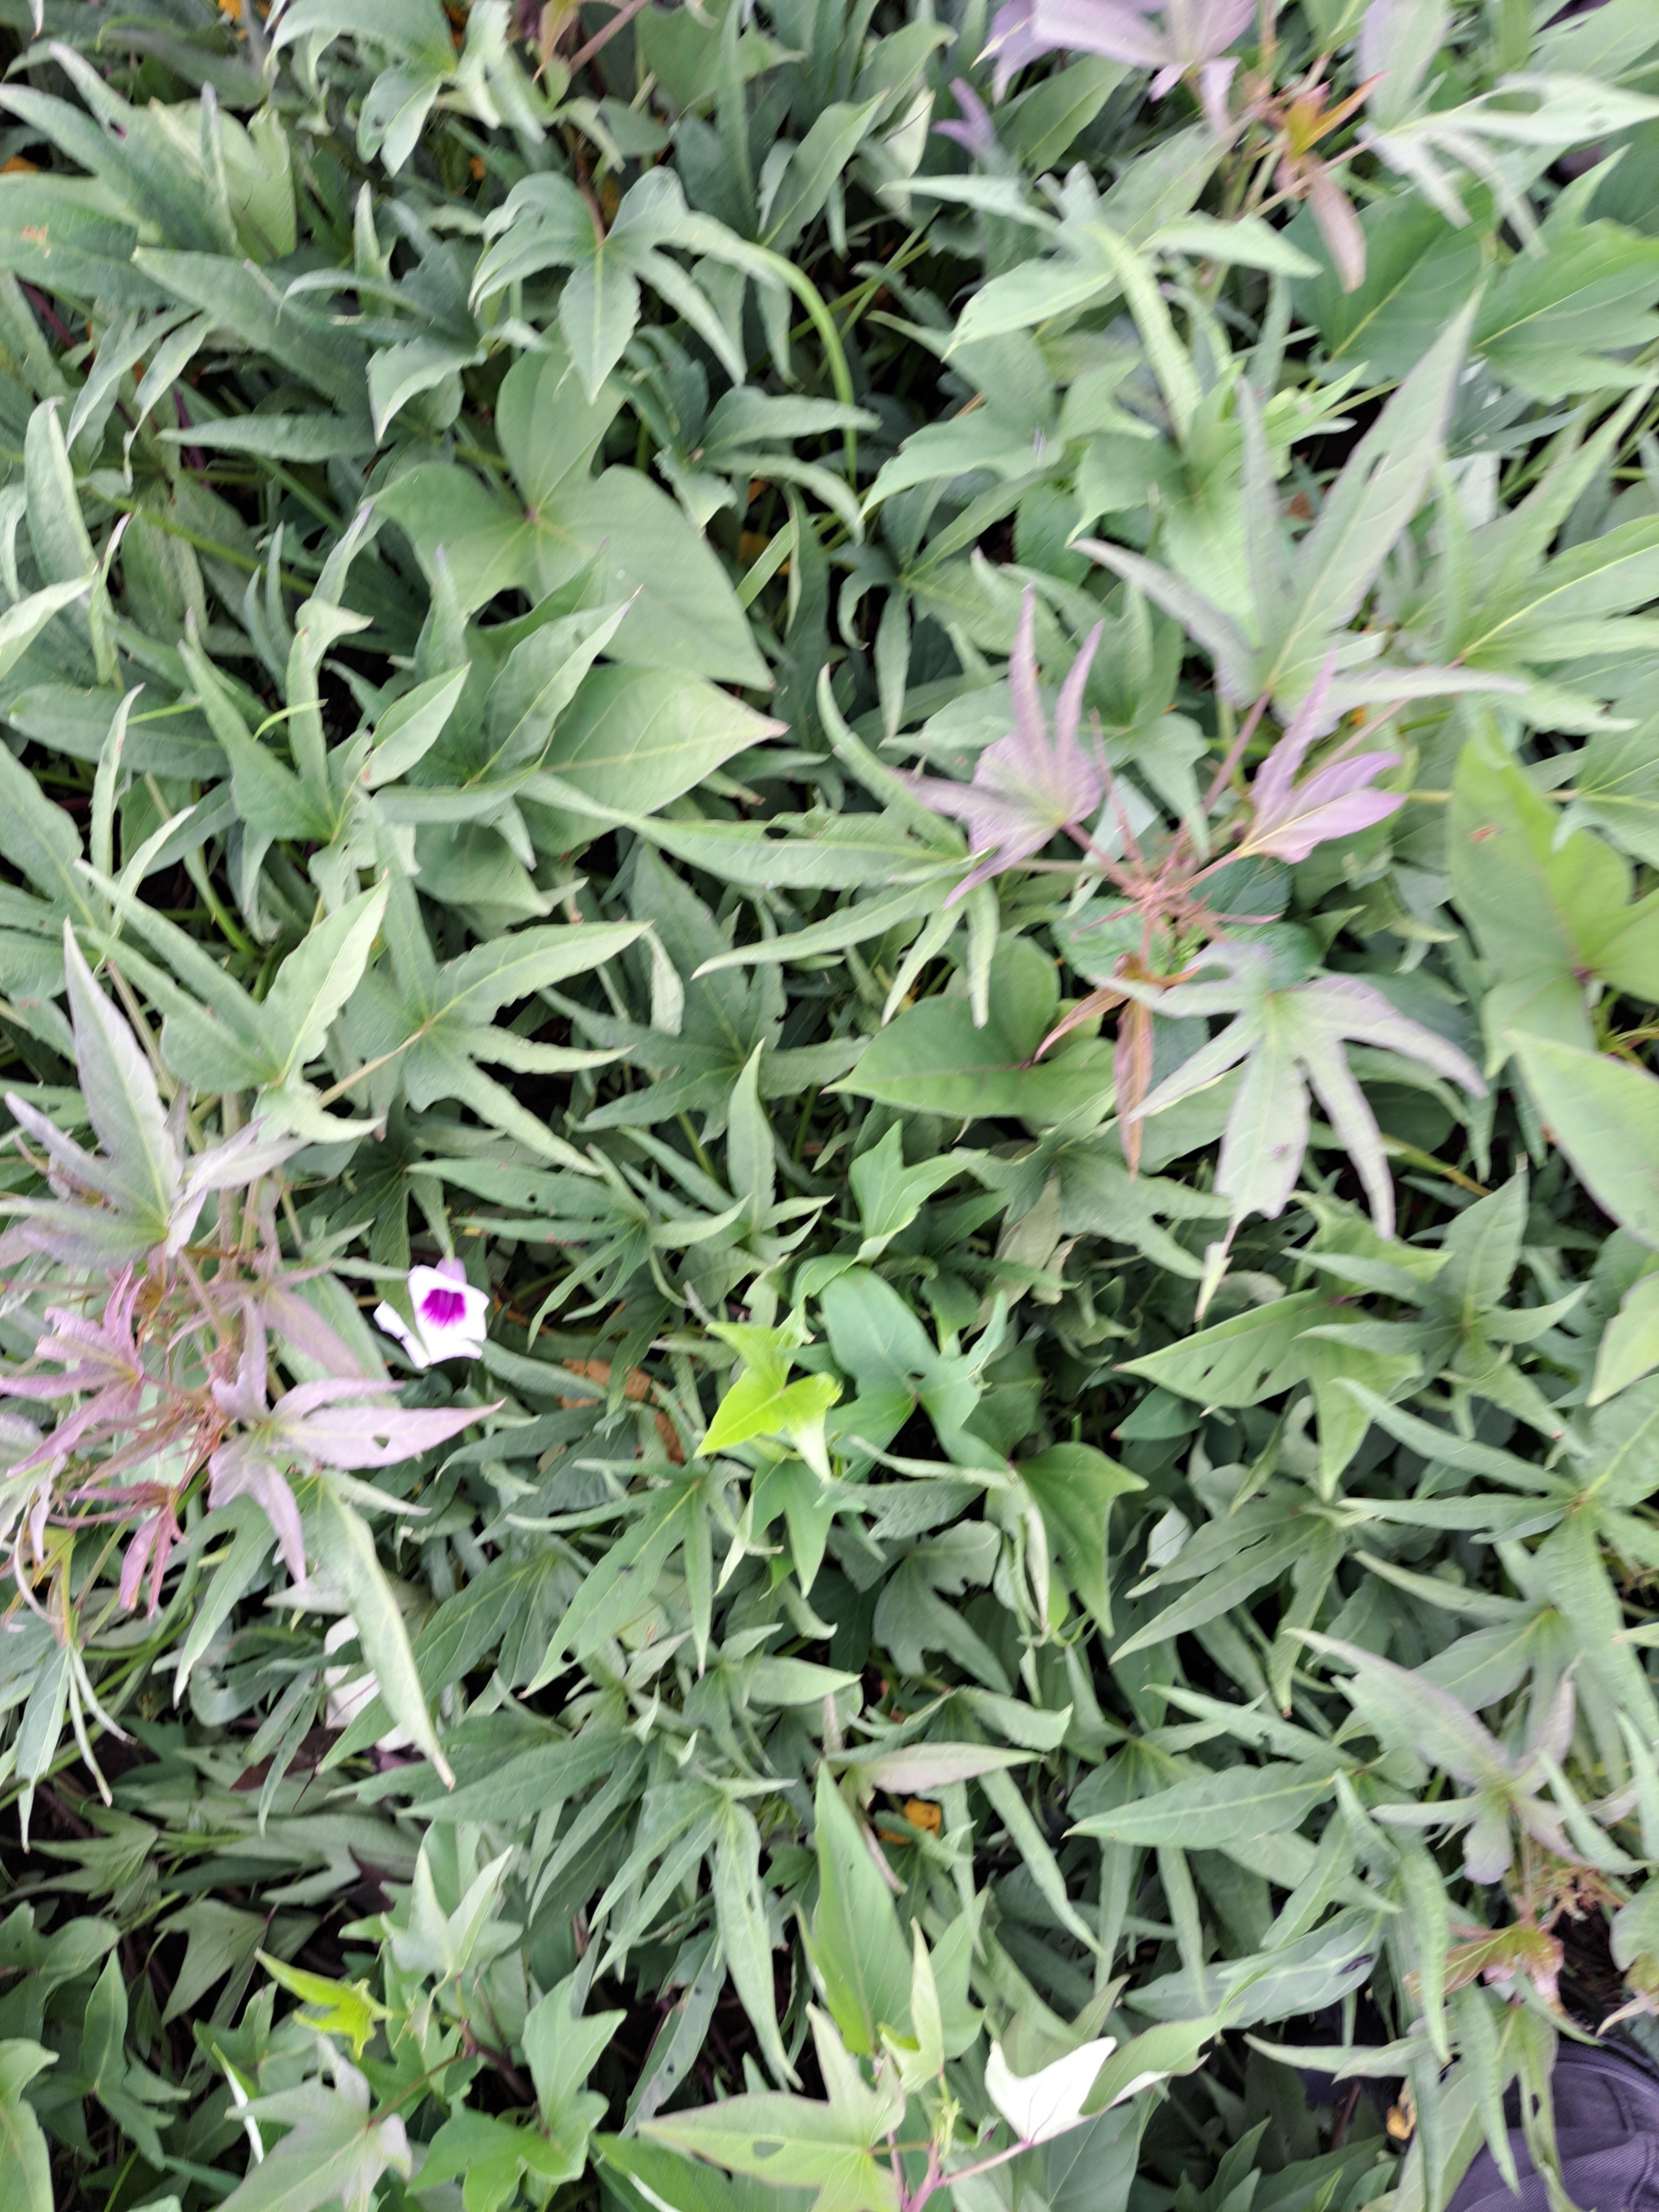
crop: sweet potato
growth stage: vegetative
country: Tanzania
